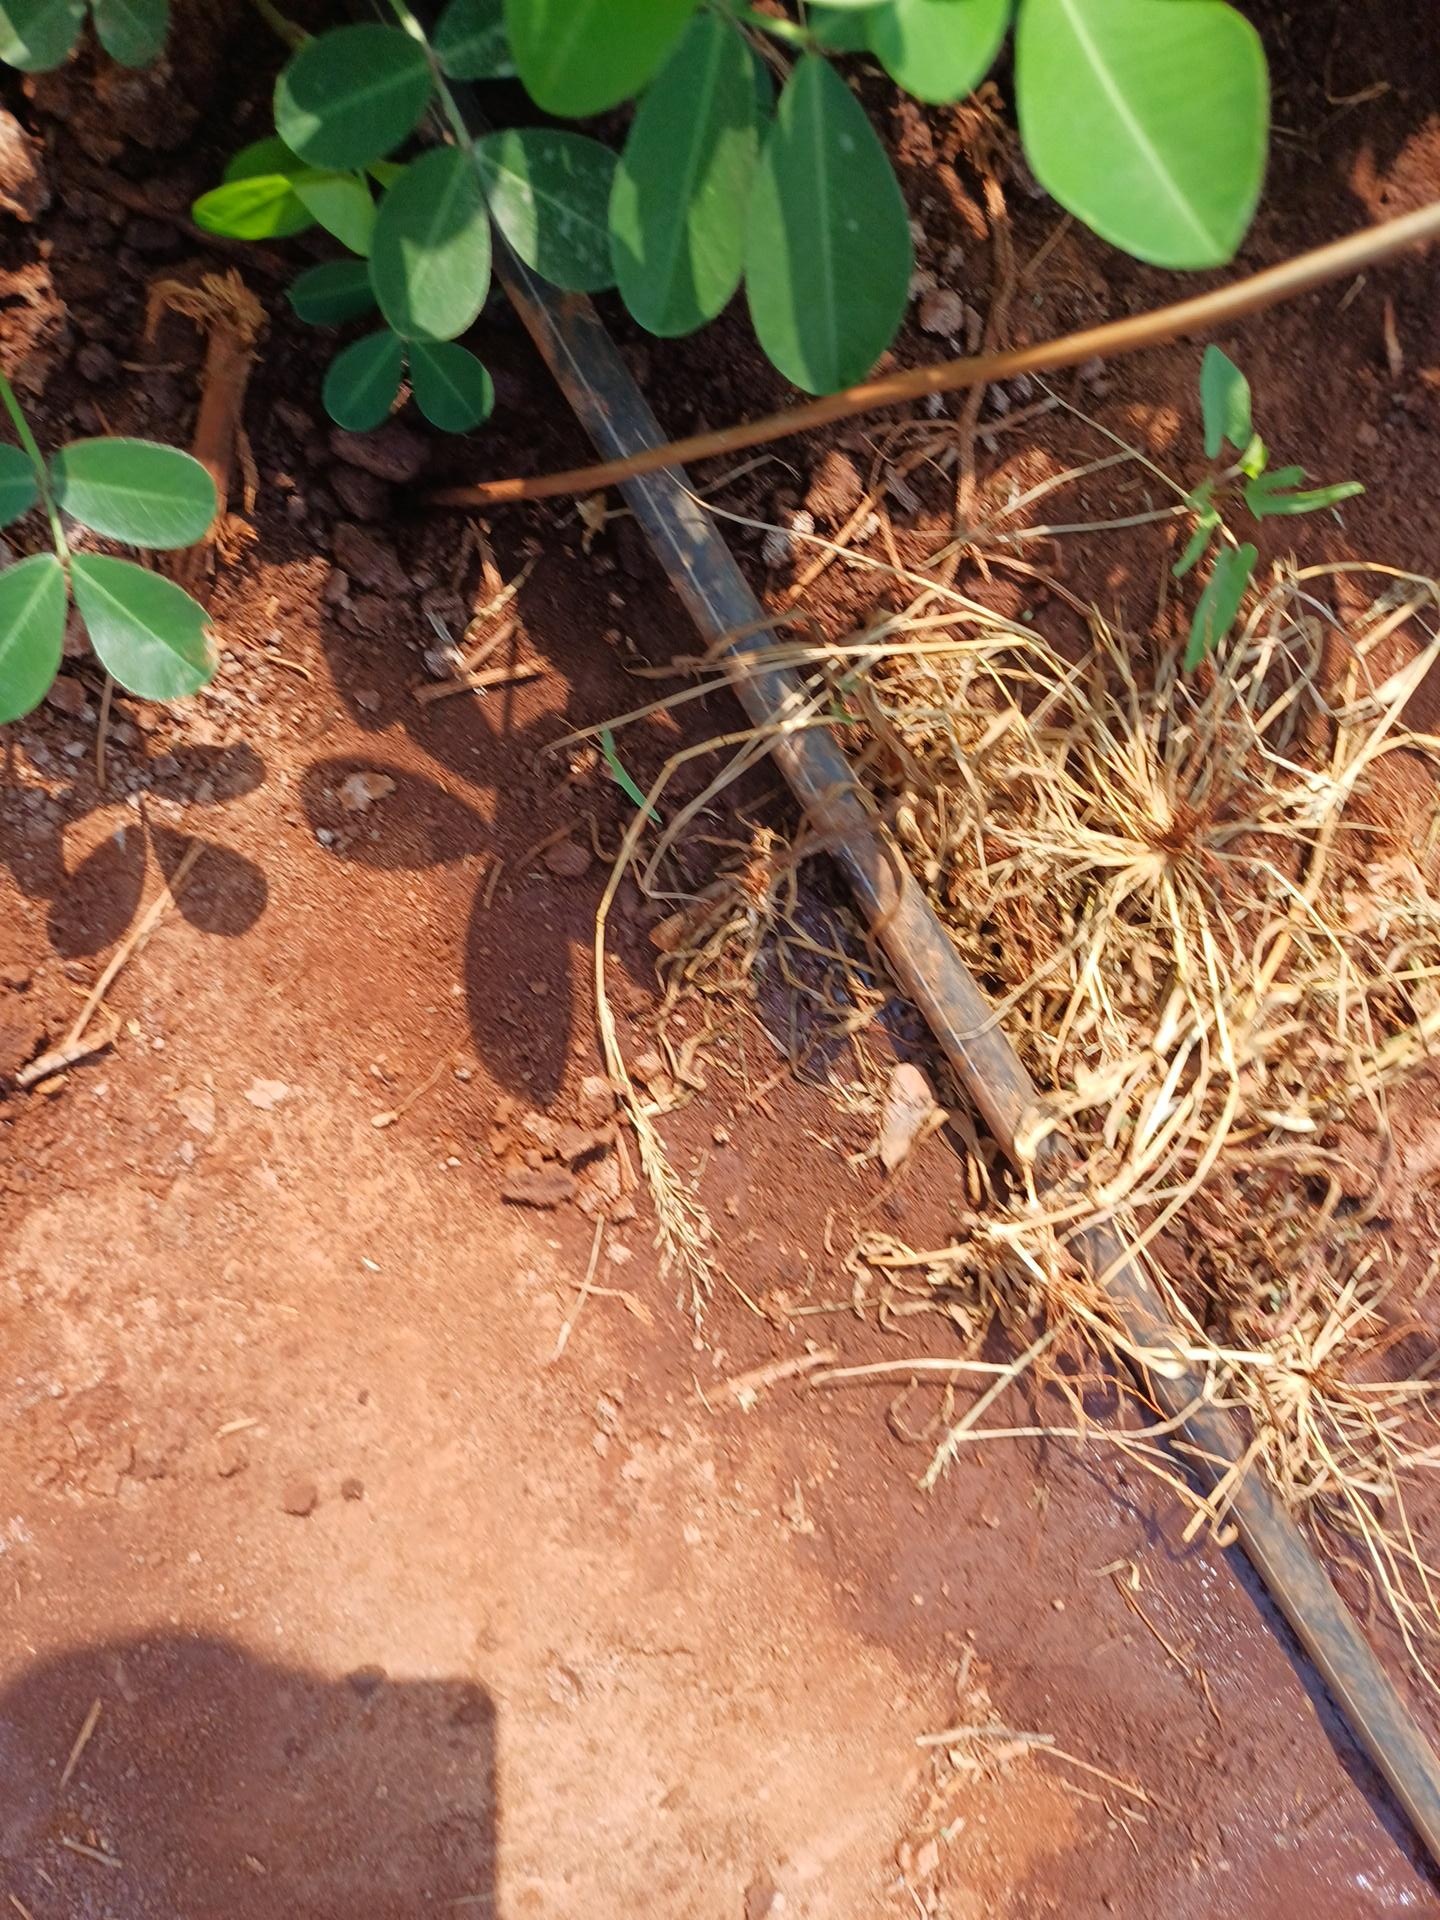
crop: groundnut
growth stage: flowering
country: Kenya
